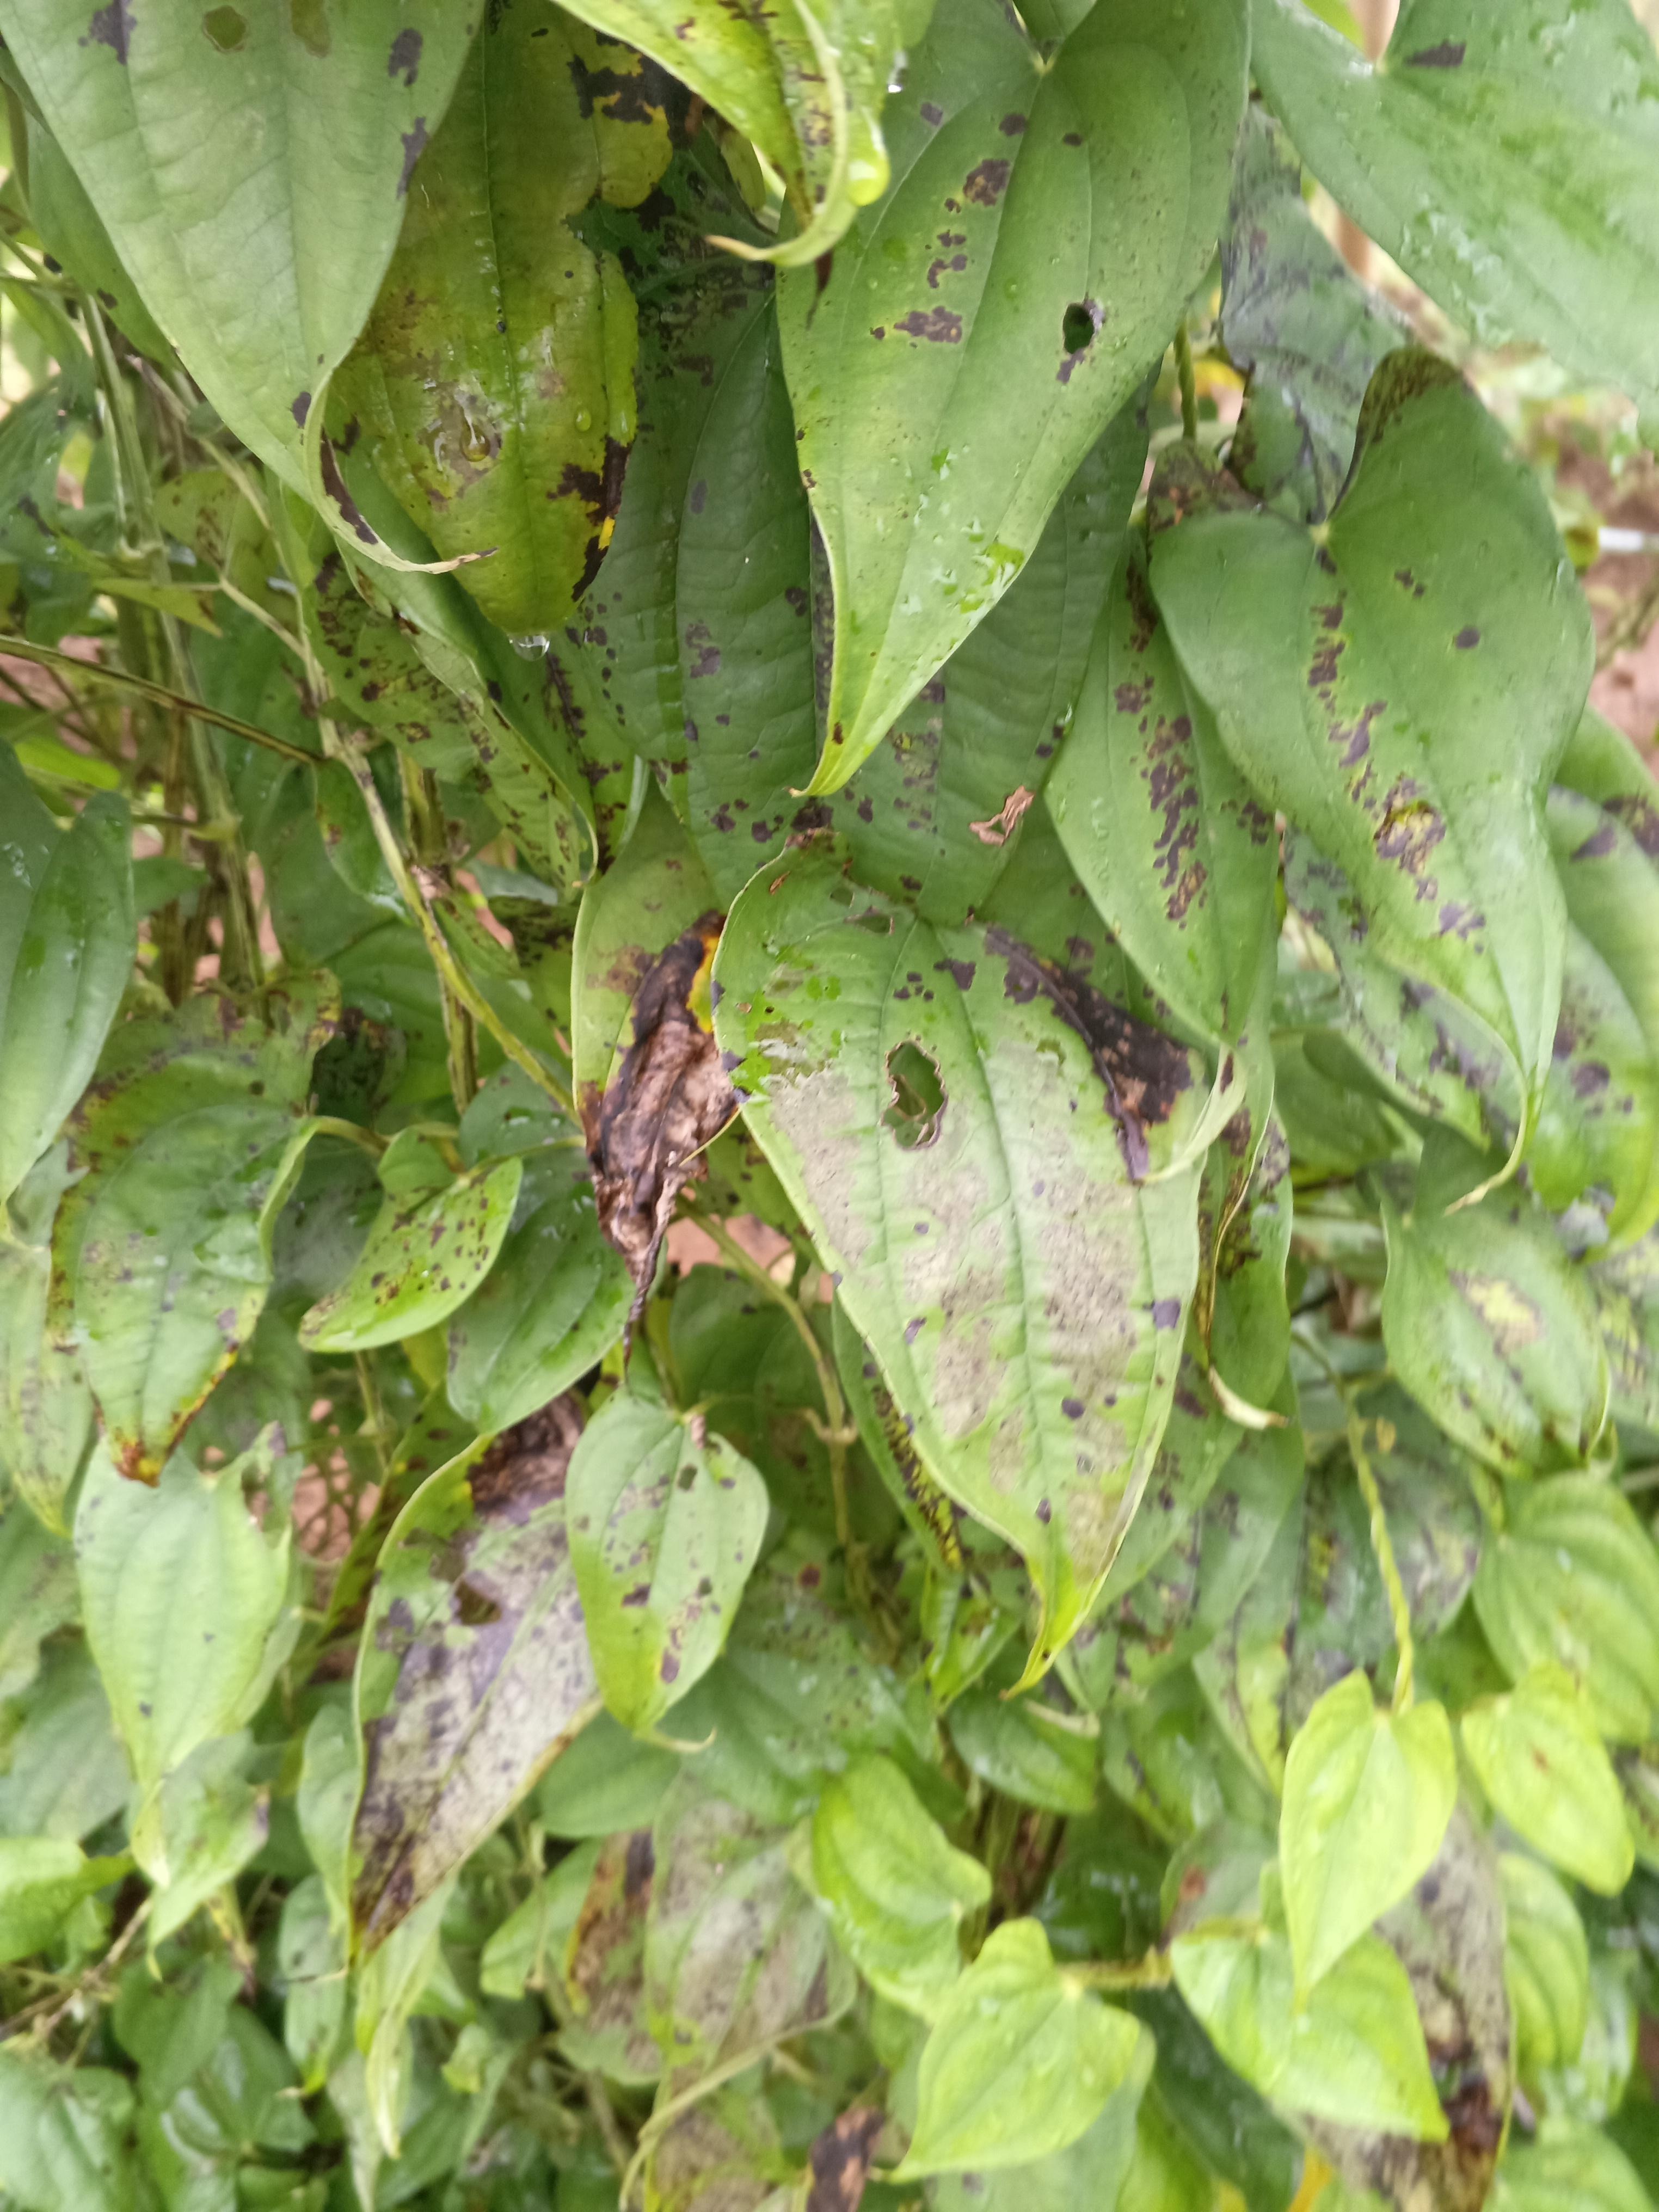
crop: yam
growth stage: vegetative
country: Nigeria
